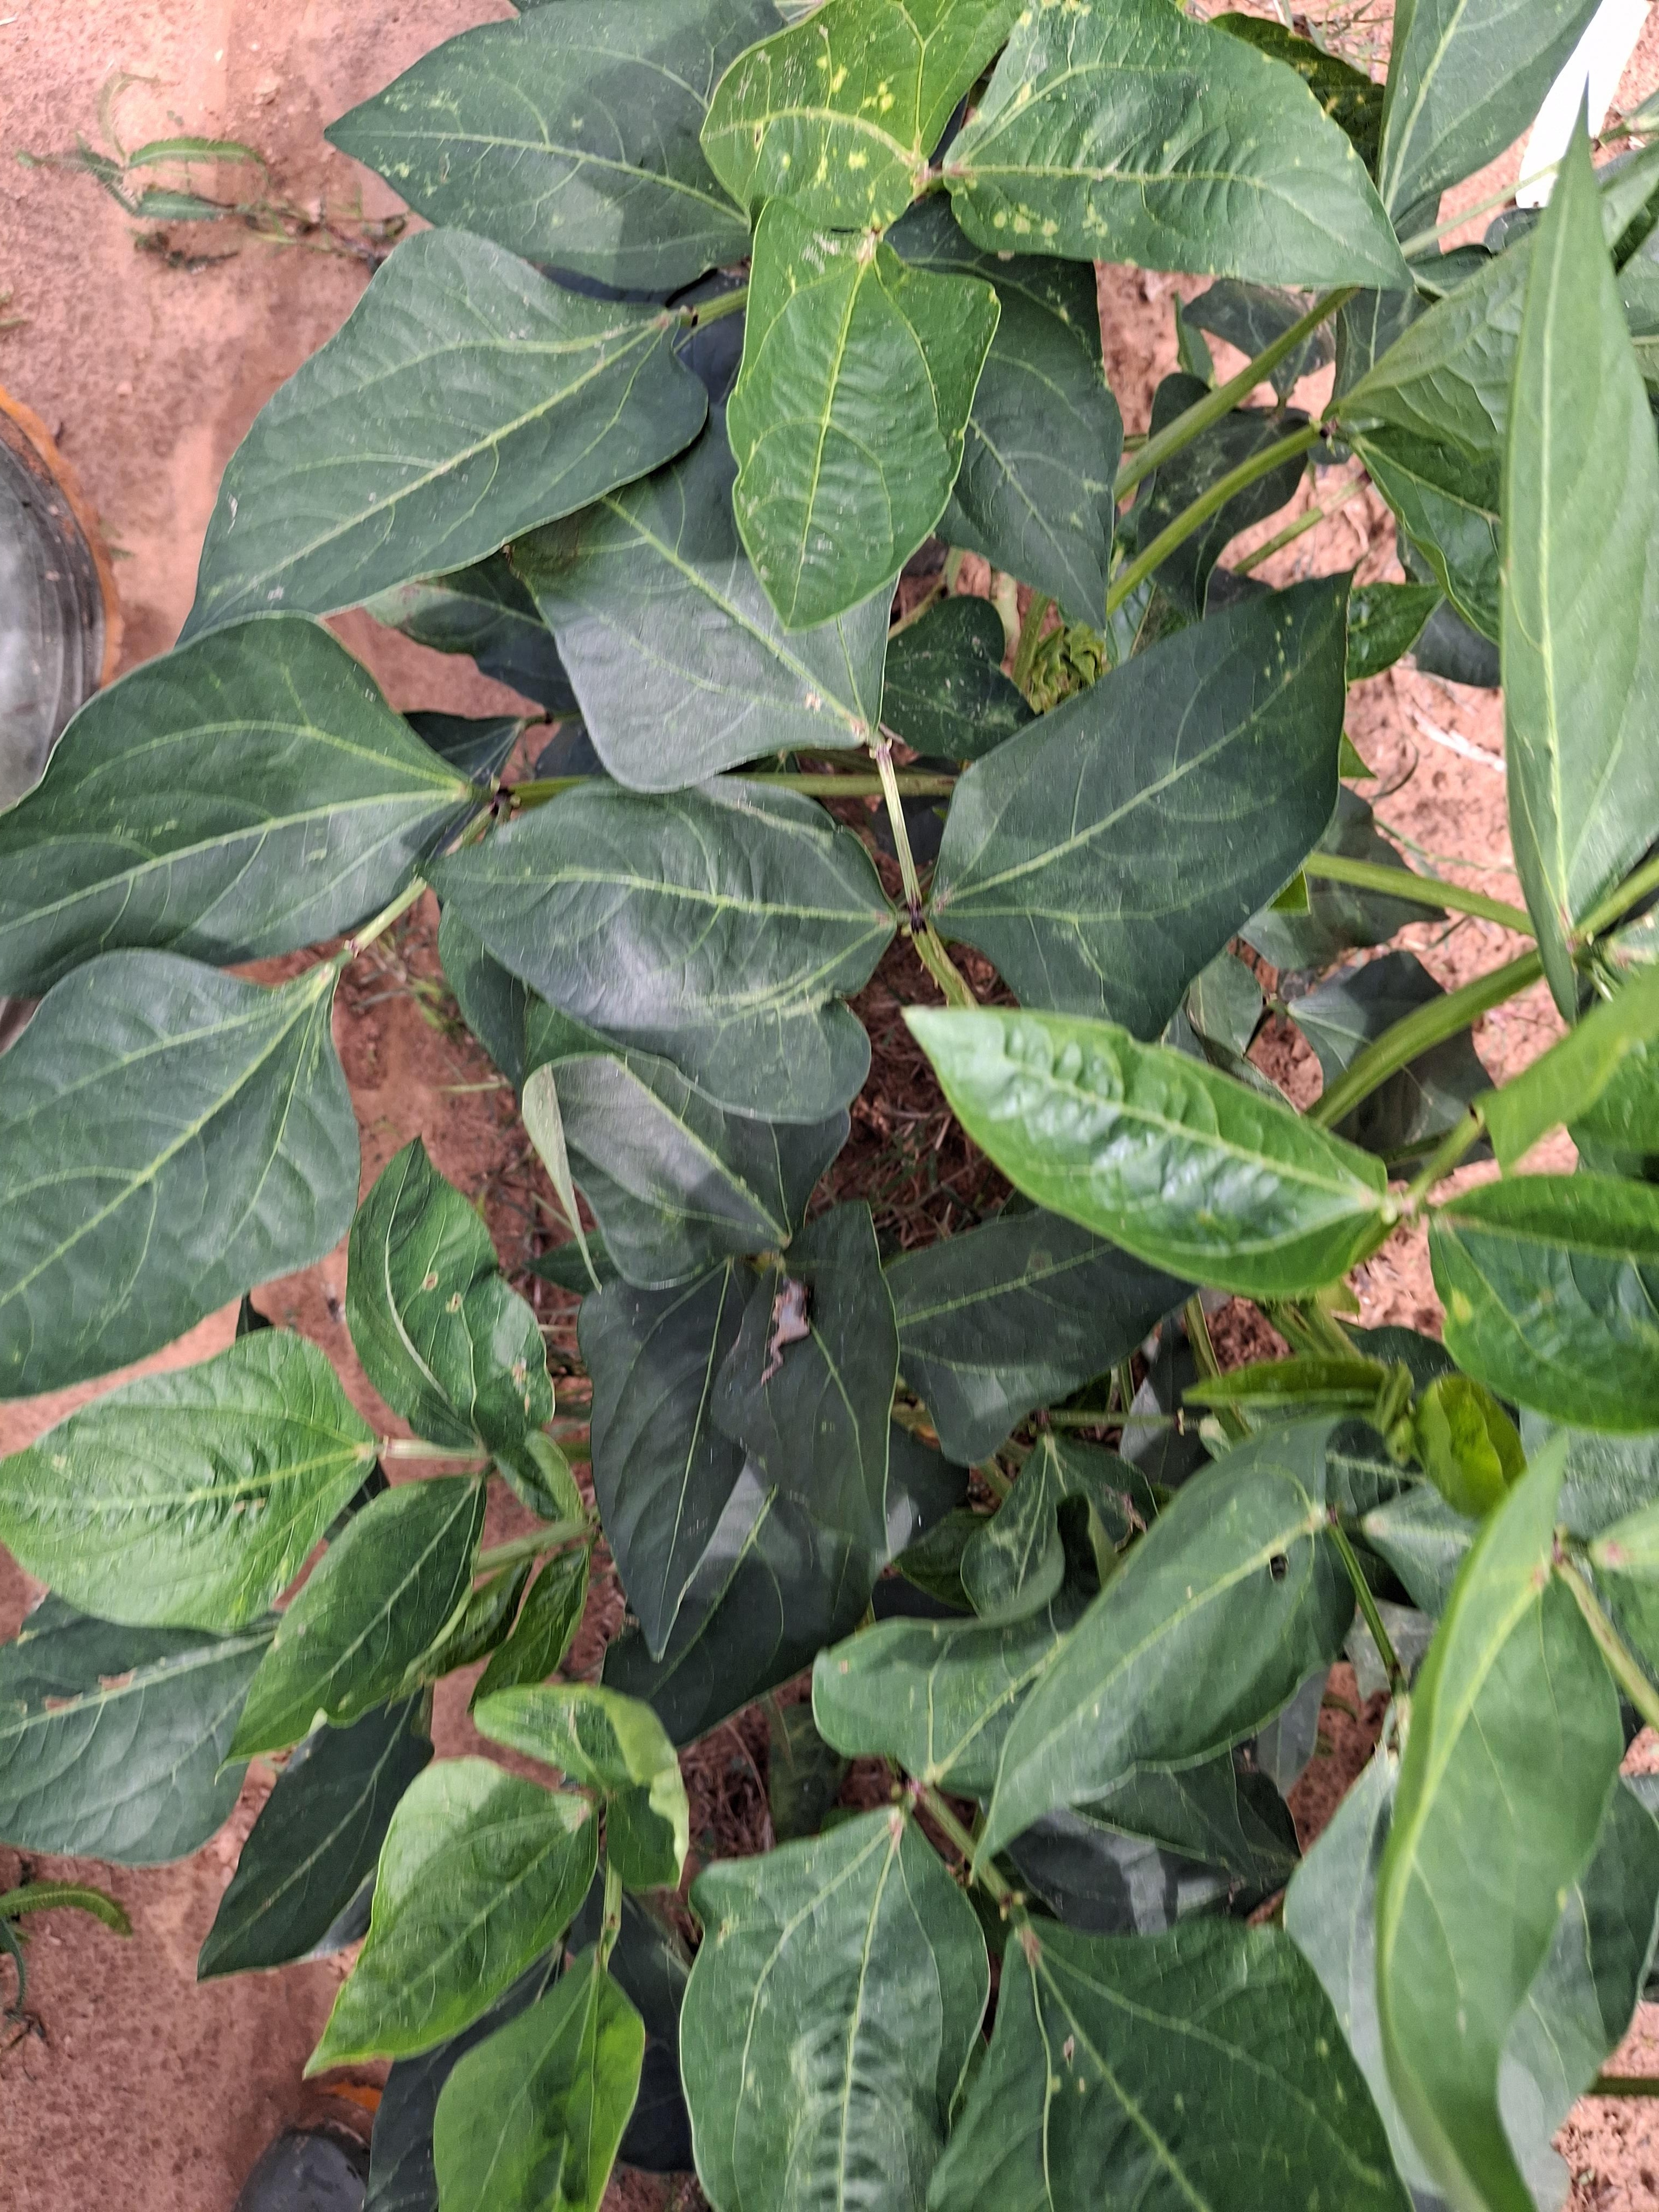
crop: cowpea
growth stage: vegetative
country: Nigeria
